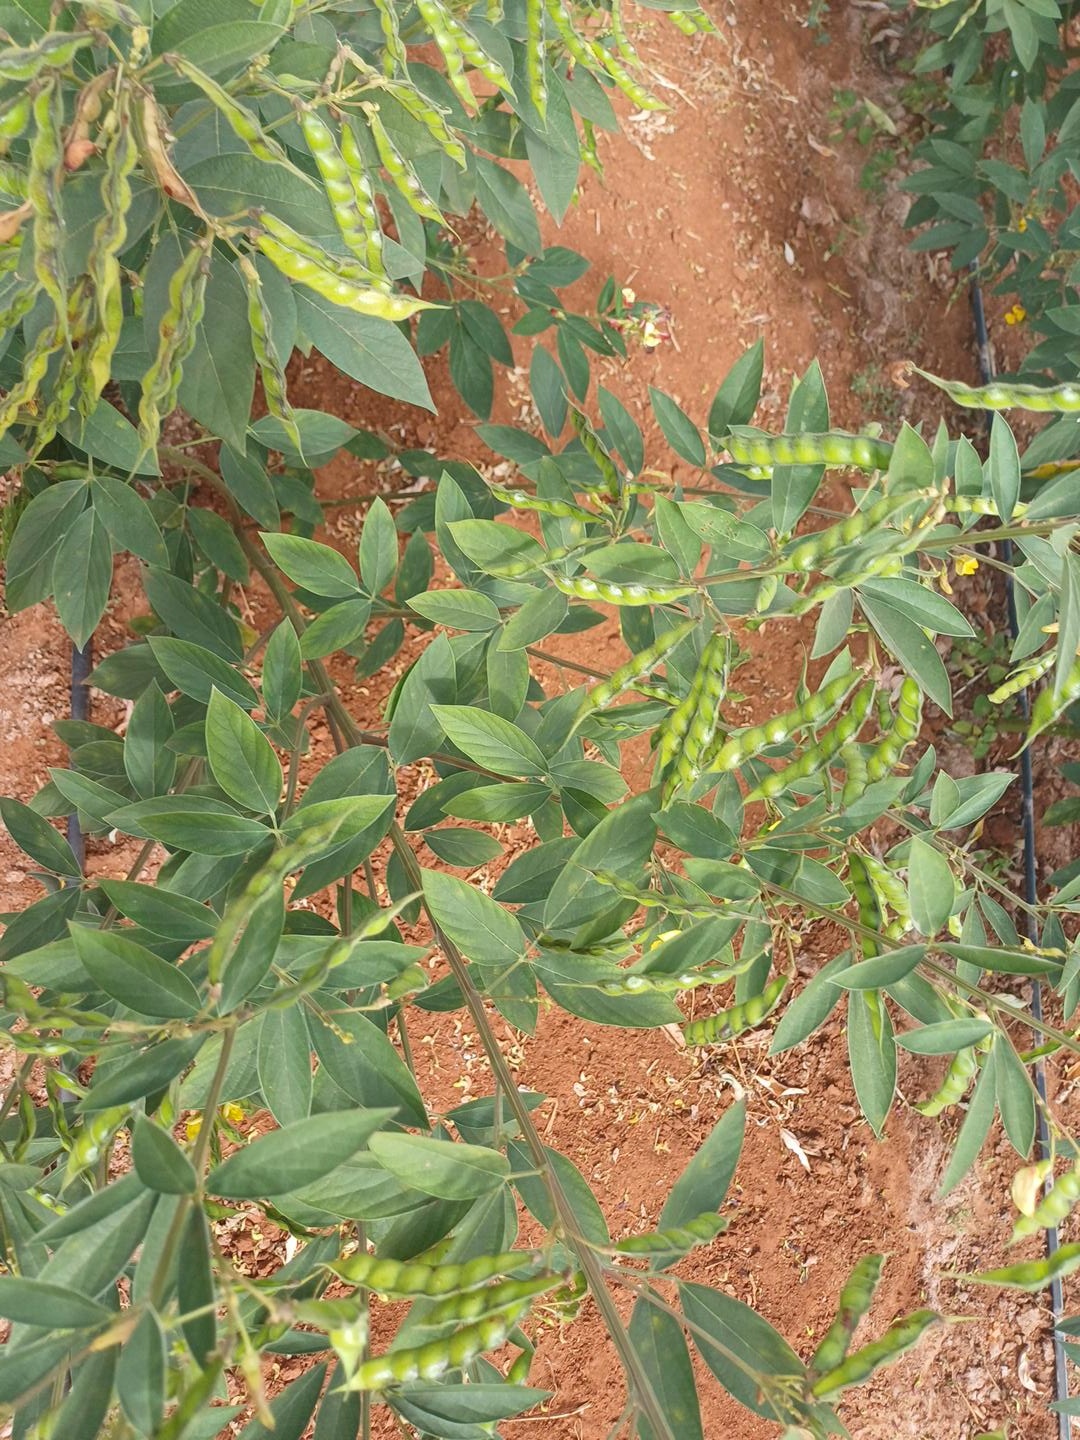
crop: pigeonpea
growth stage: pegging
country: Kenya
